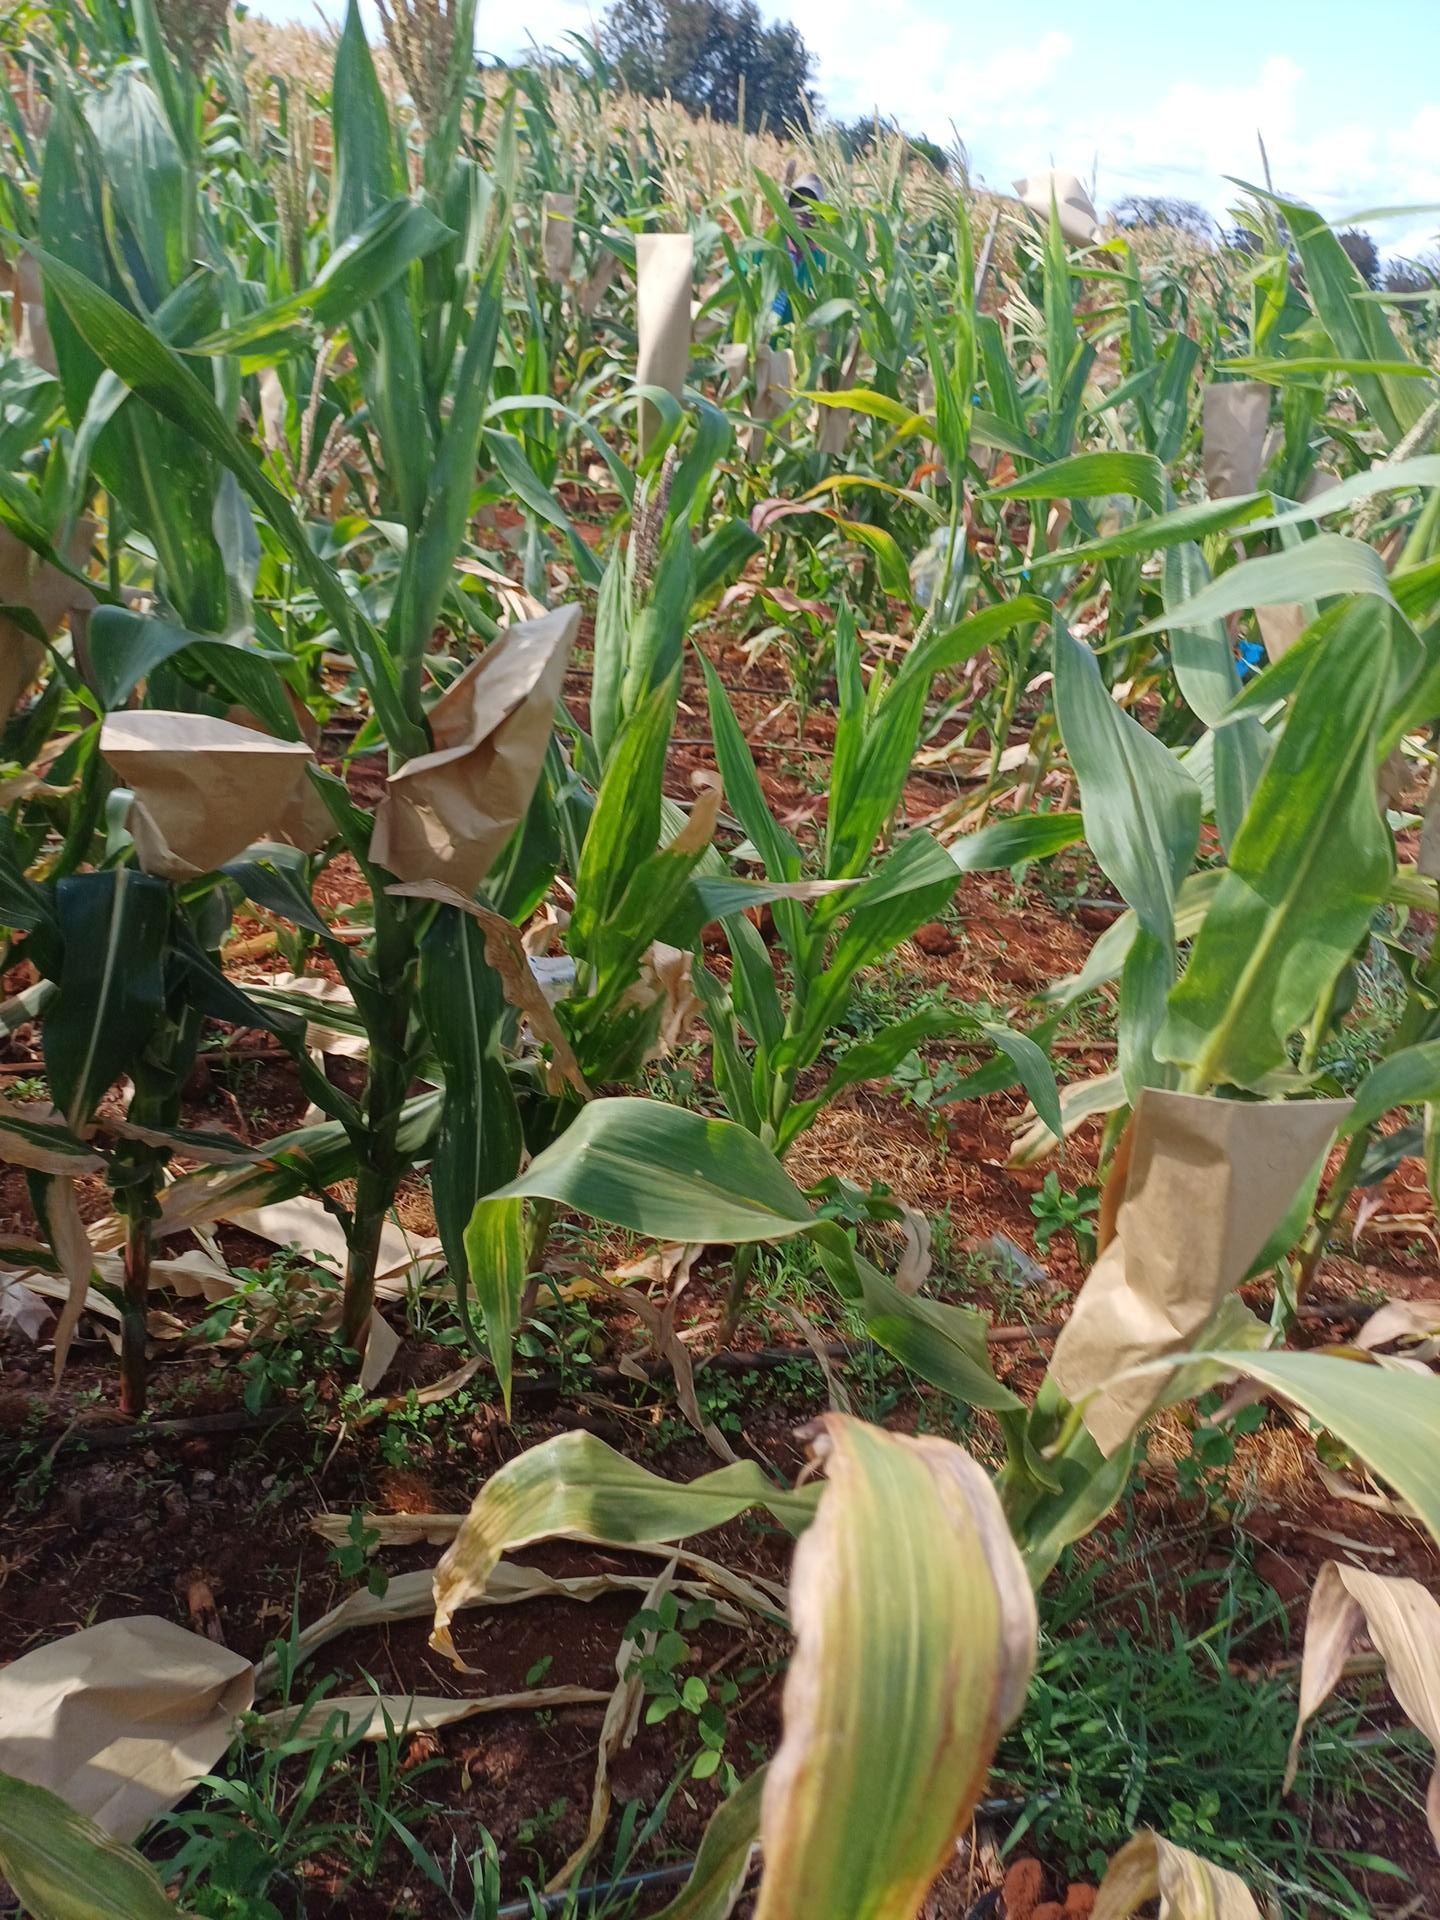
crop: maize
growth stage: flowering
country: Kenya
